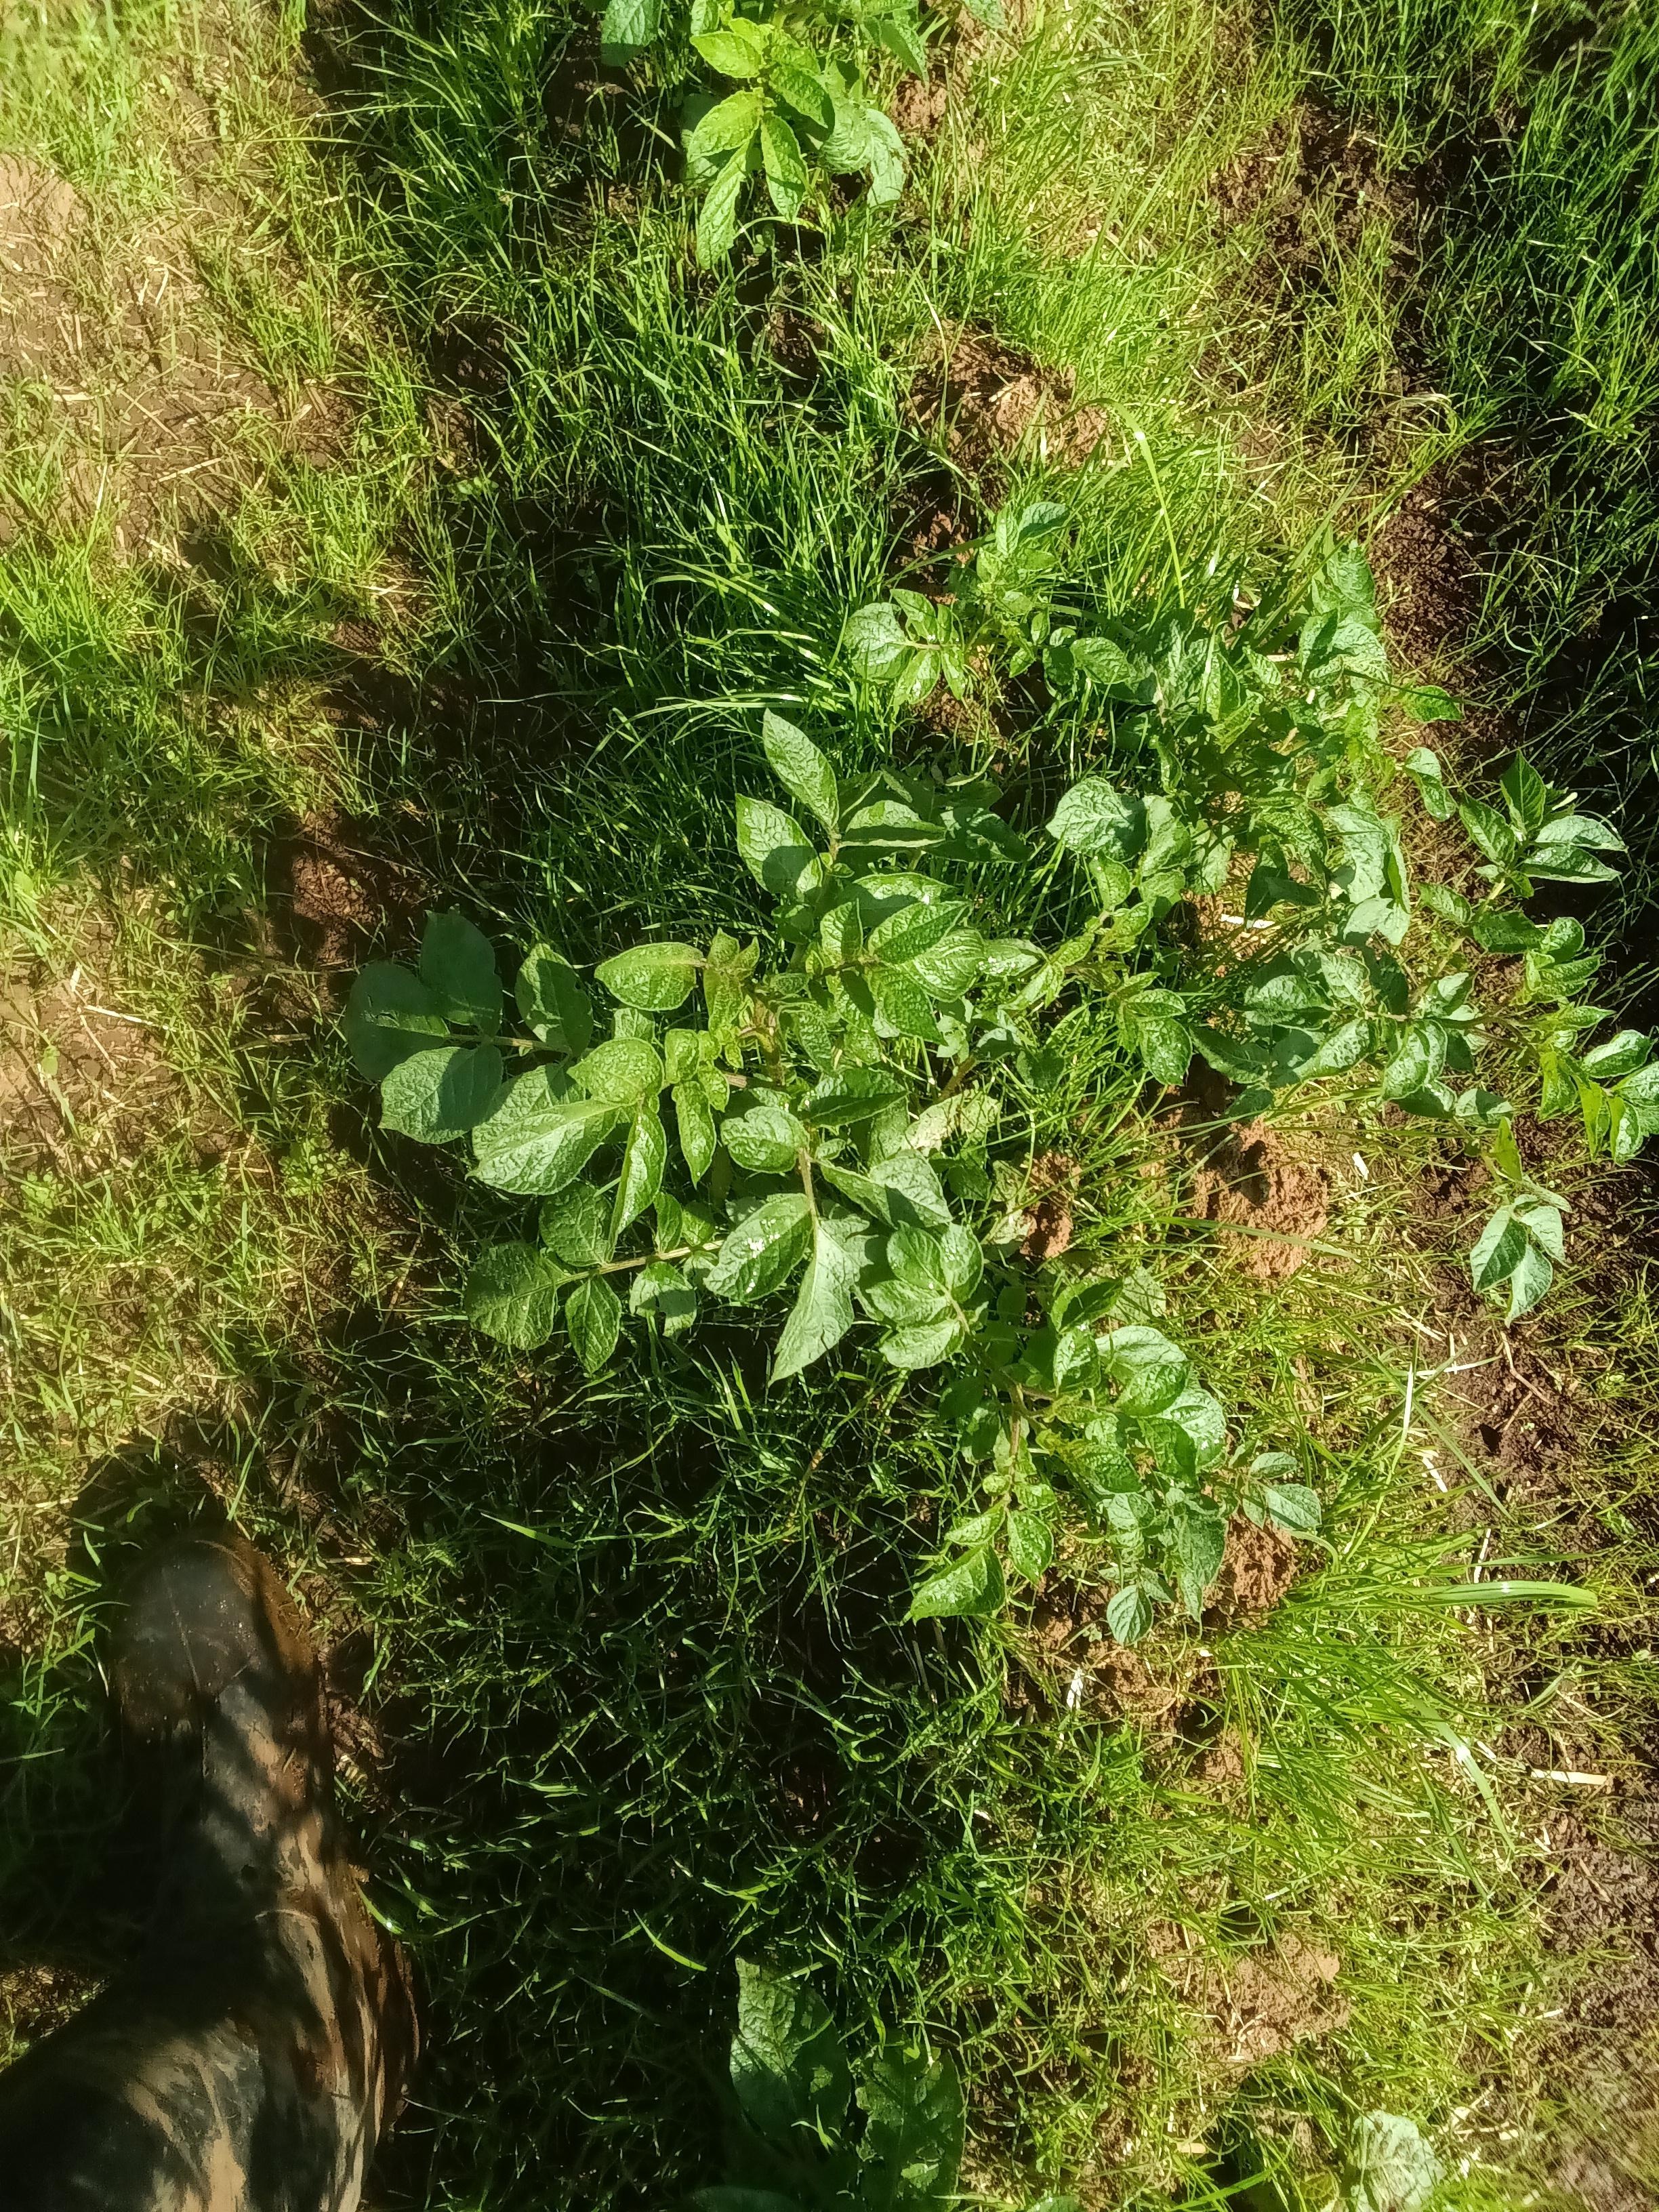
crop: potato
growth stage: vegetative
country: Kenya
